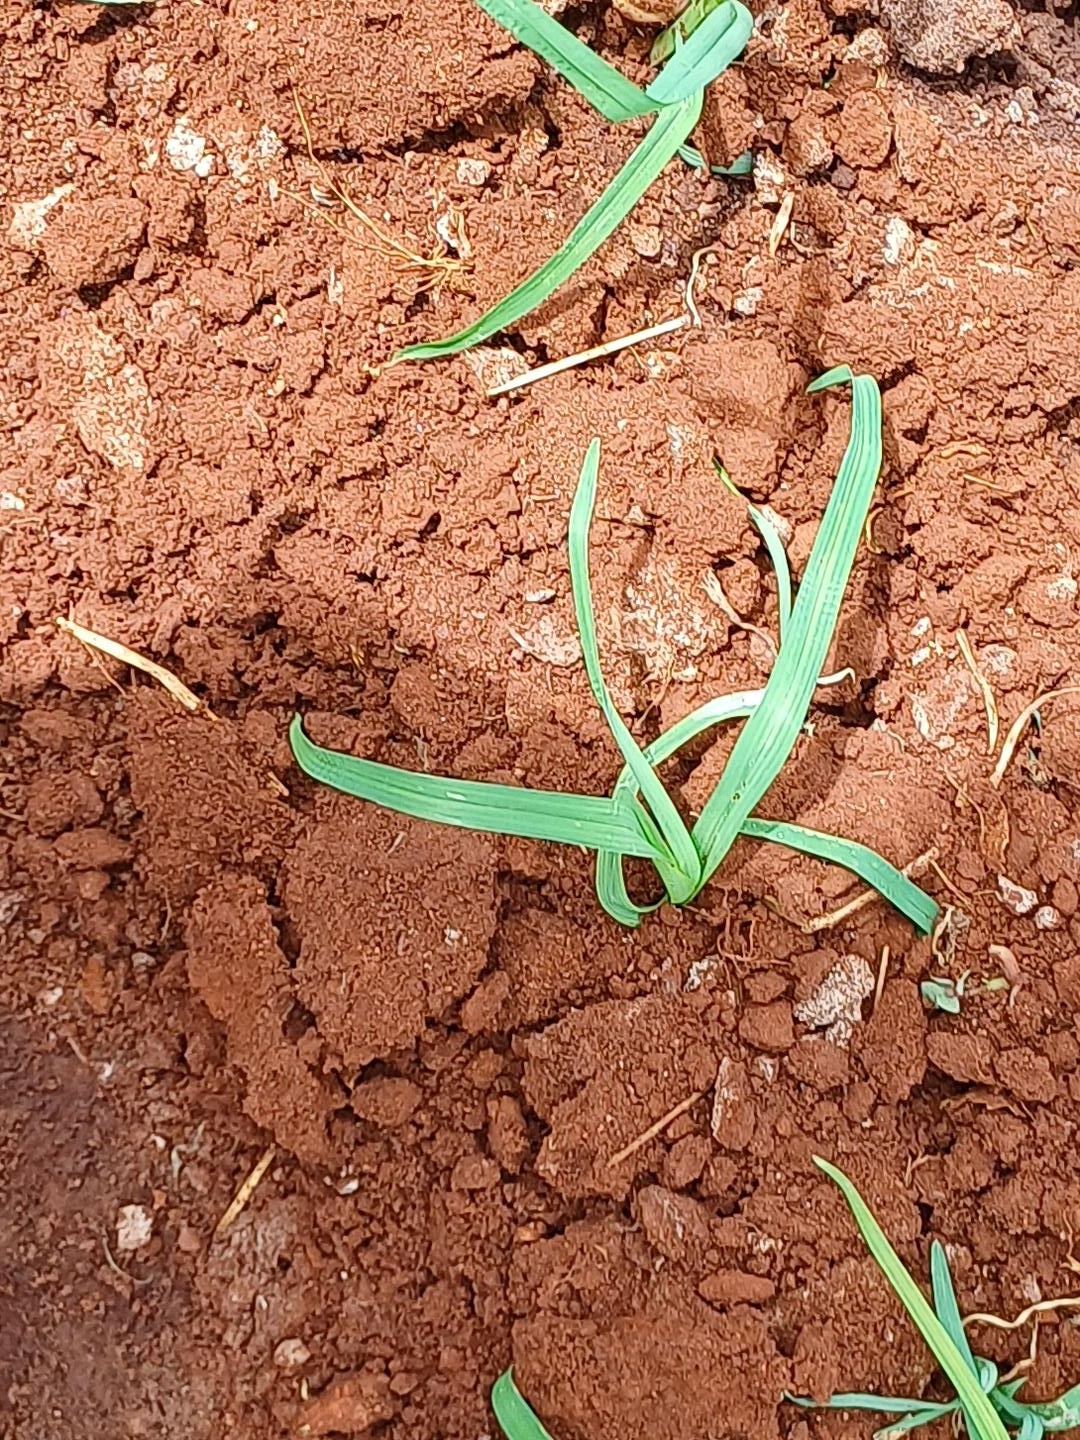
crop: finger millet
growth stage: vegetative
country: Kenya
